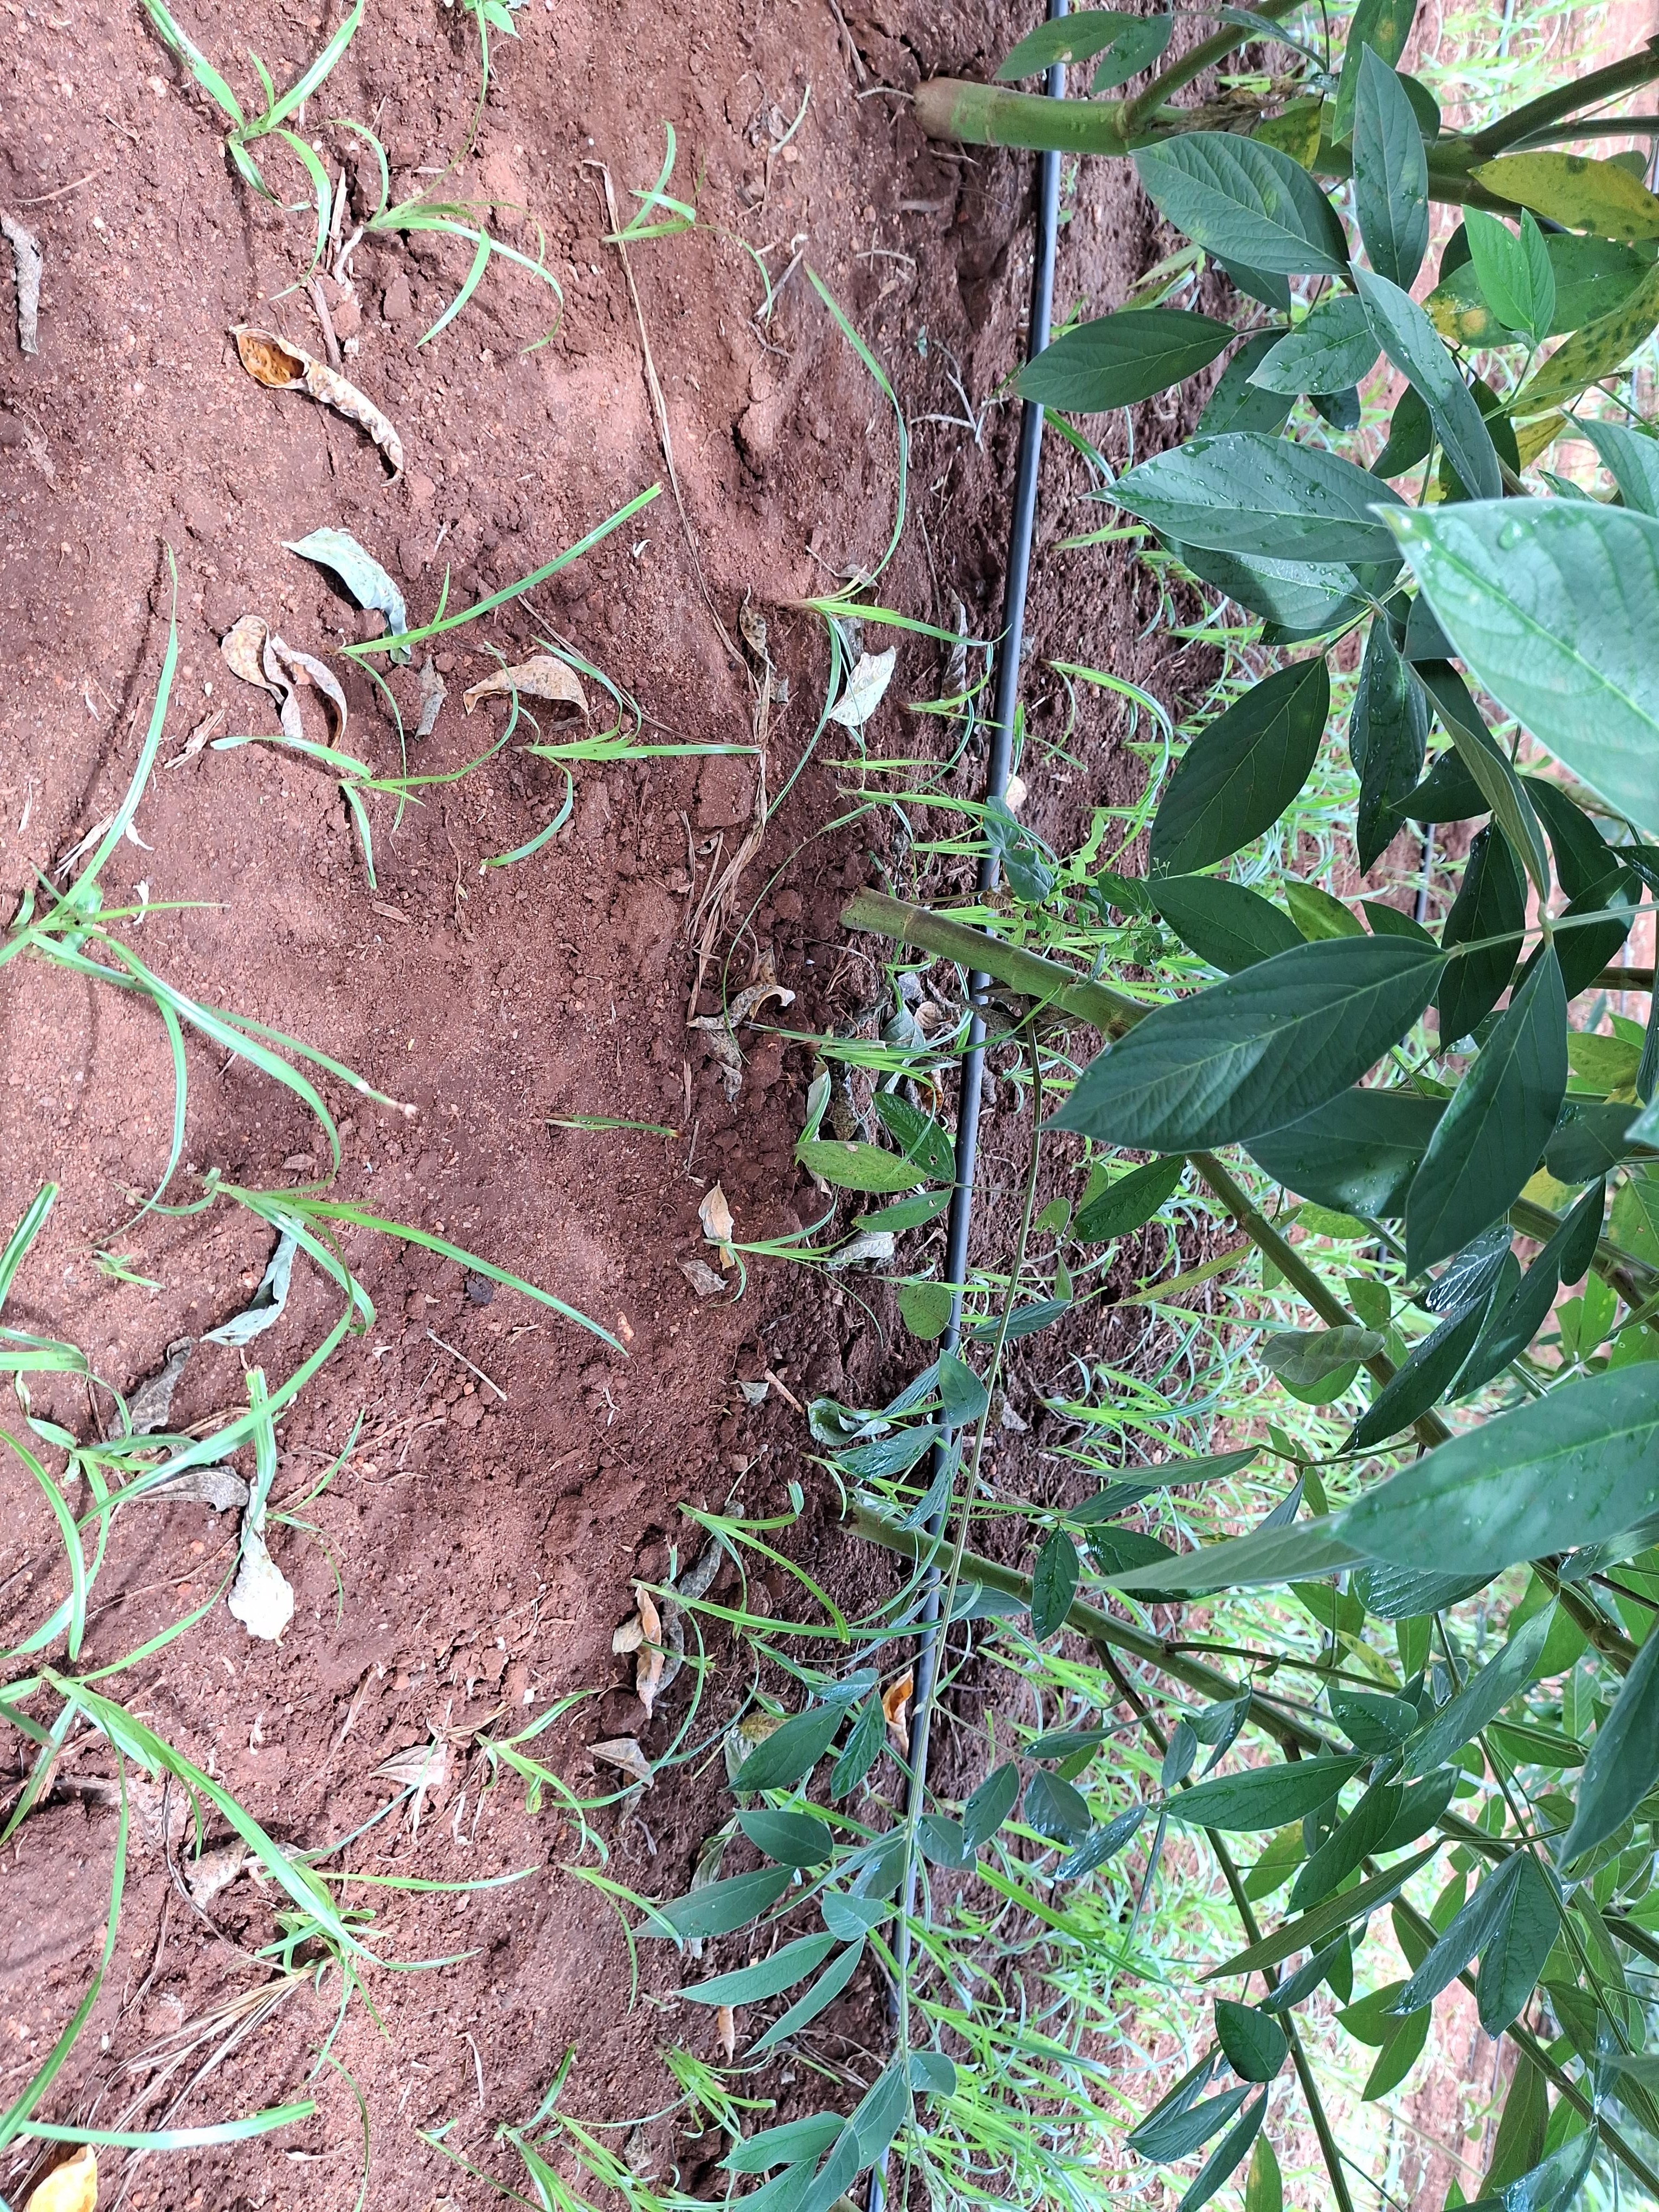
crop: pigeonpea
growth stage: flowering
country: Kenya
